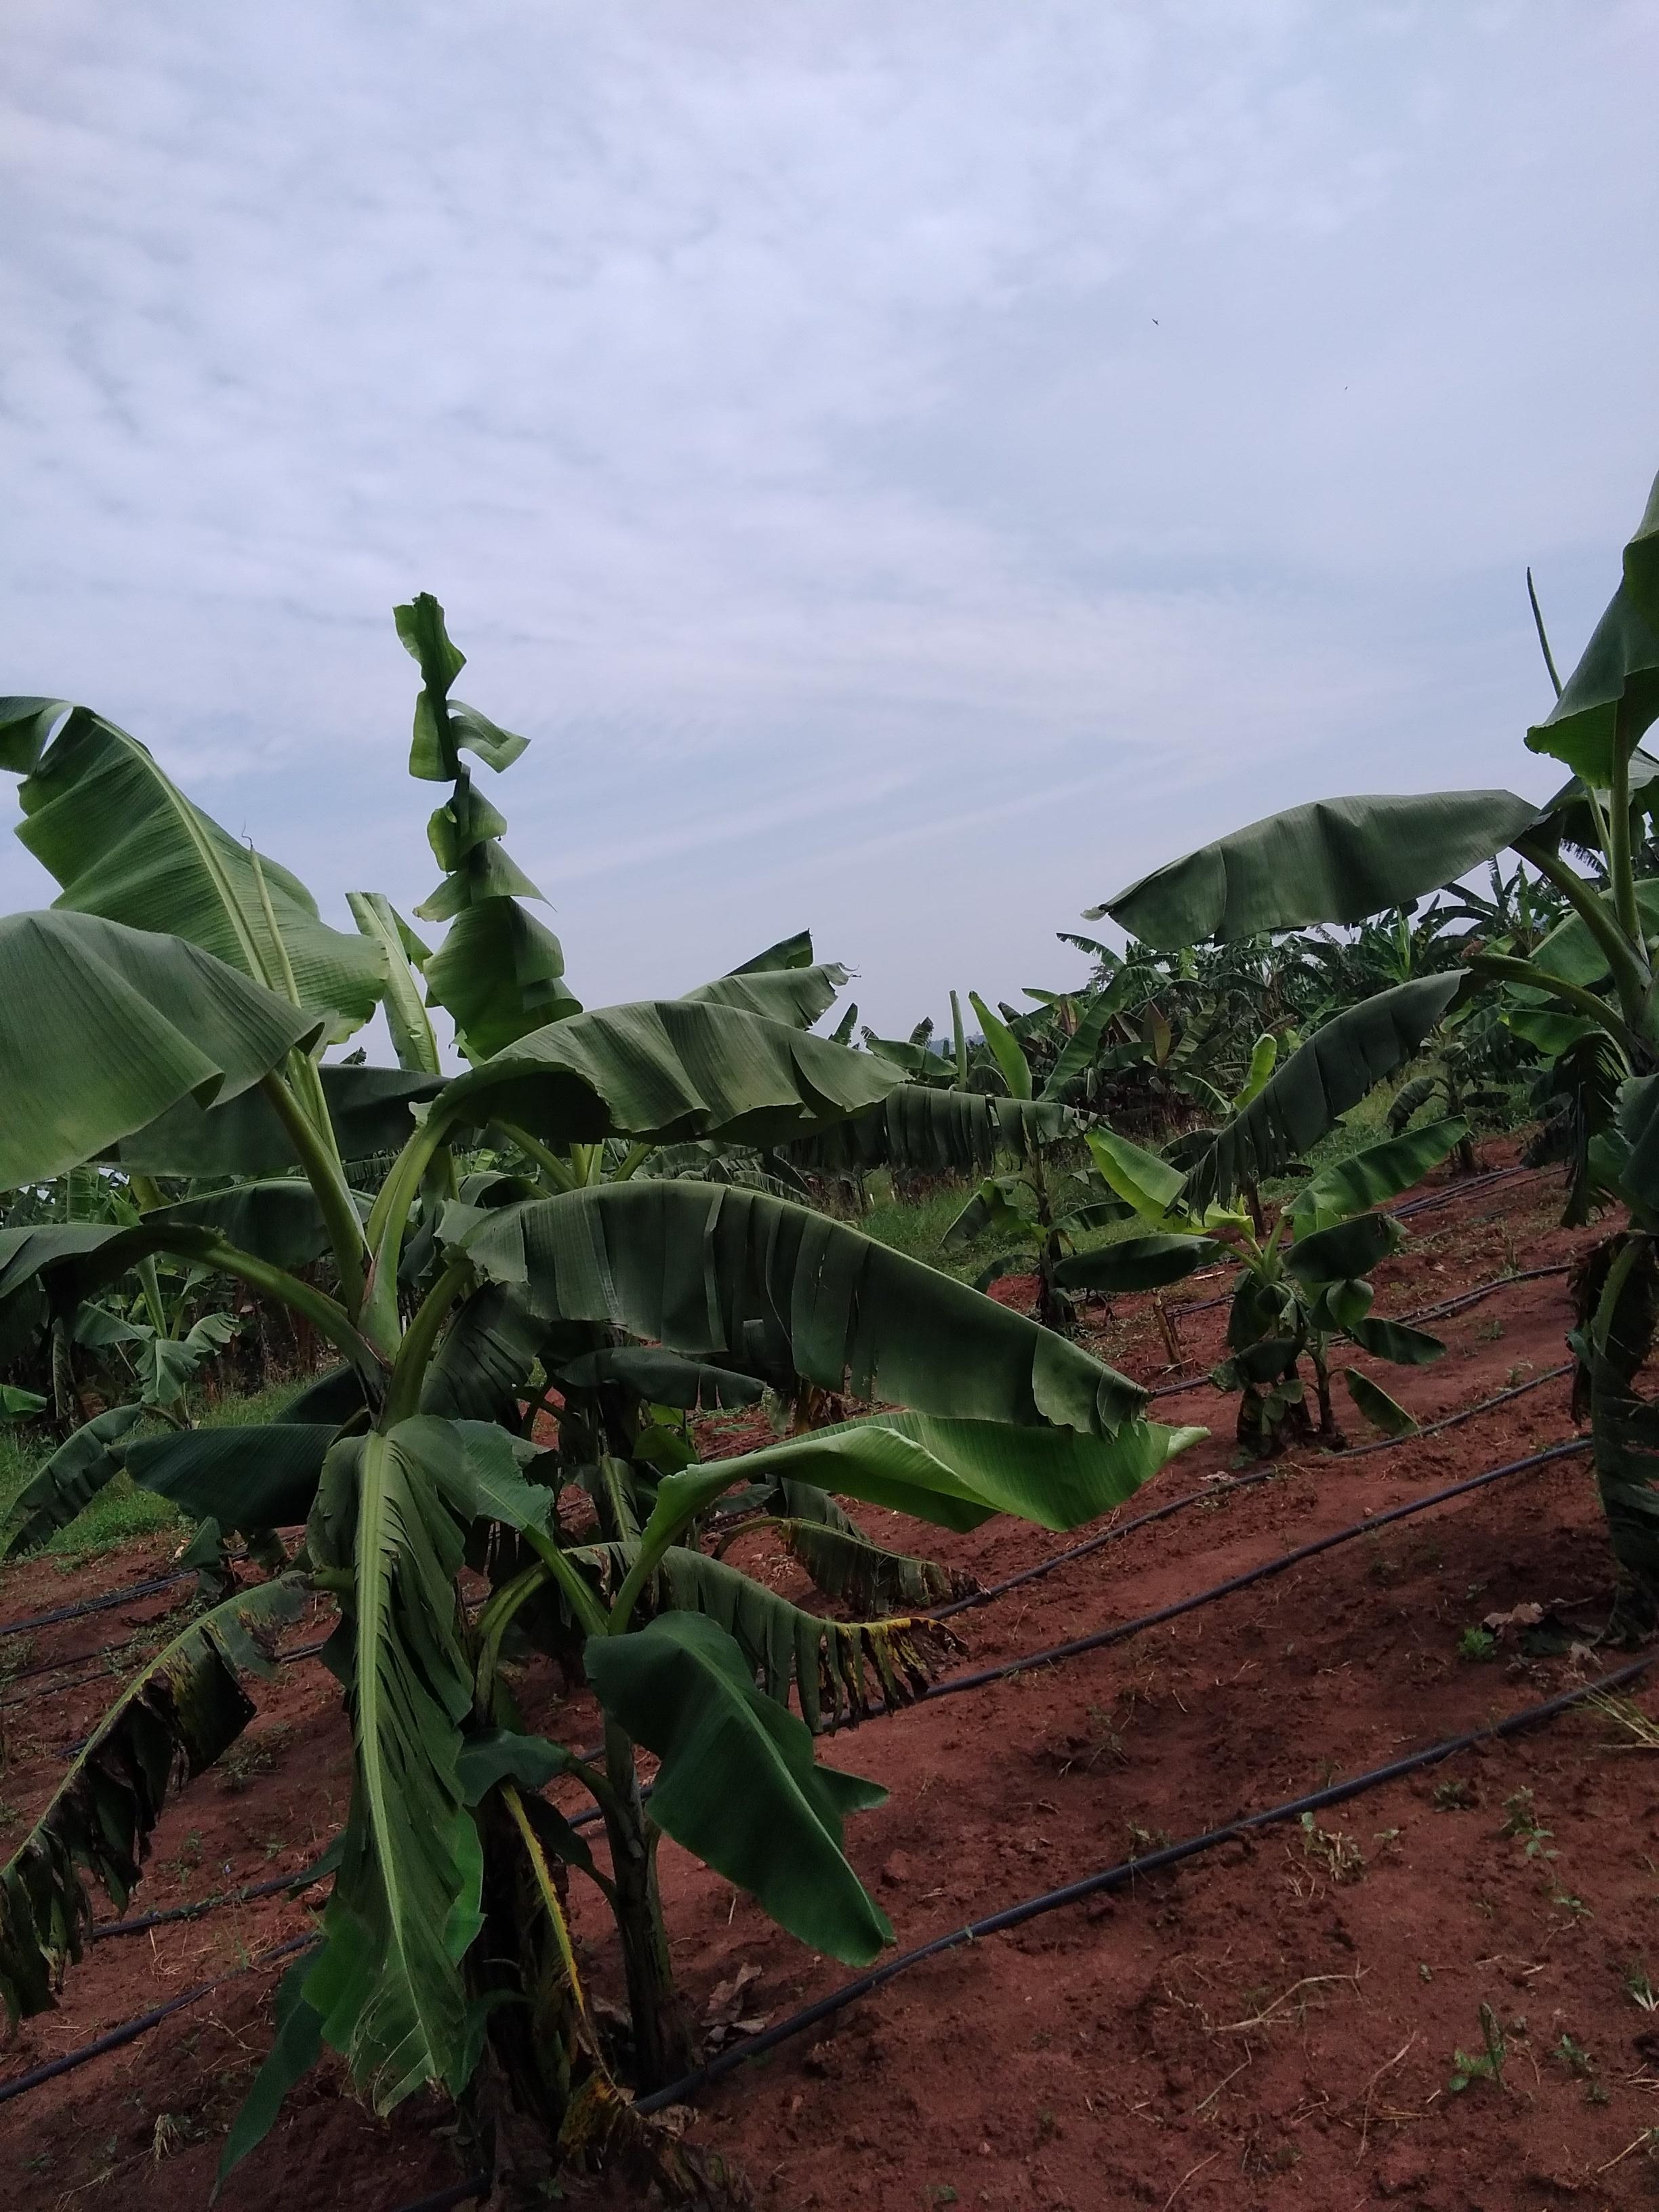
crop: banana
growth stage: vegetative
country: Uganda
